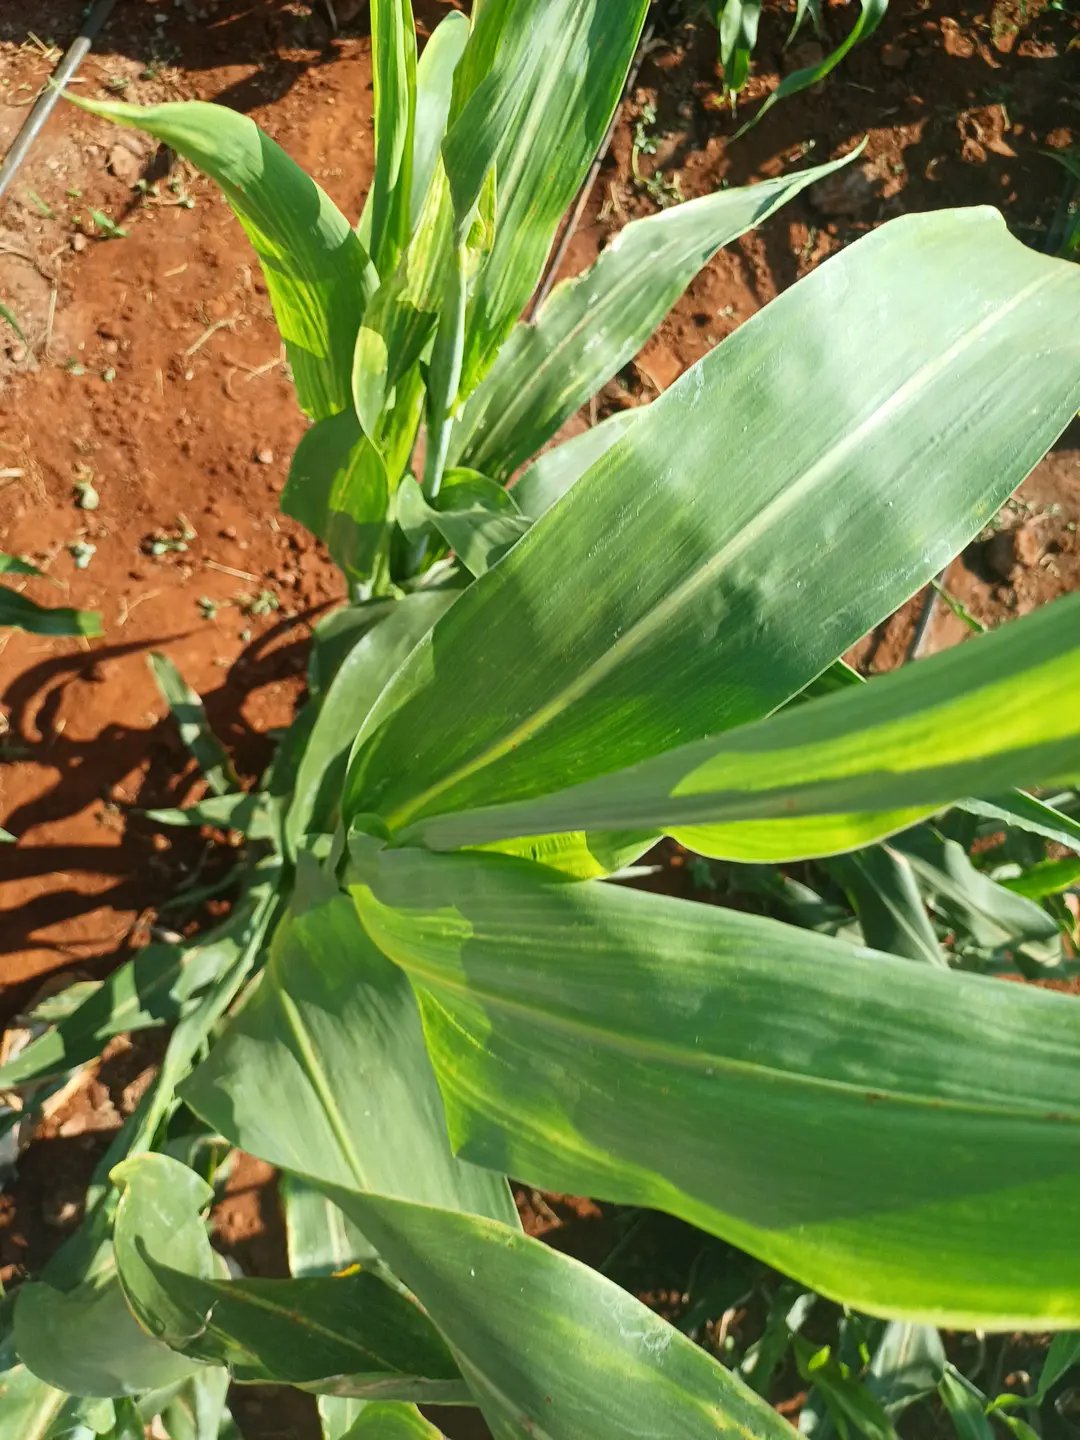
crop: sorghum
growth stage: heading tuber
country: Kenya
